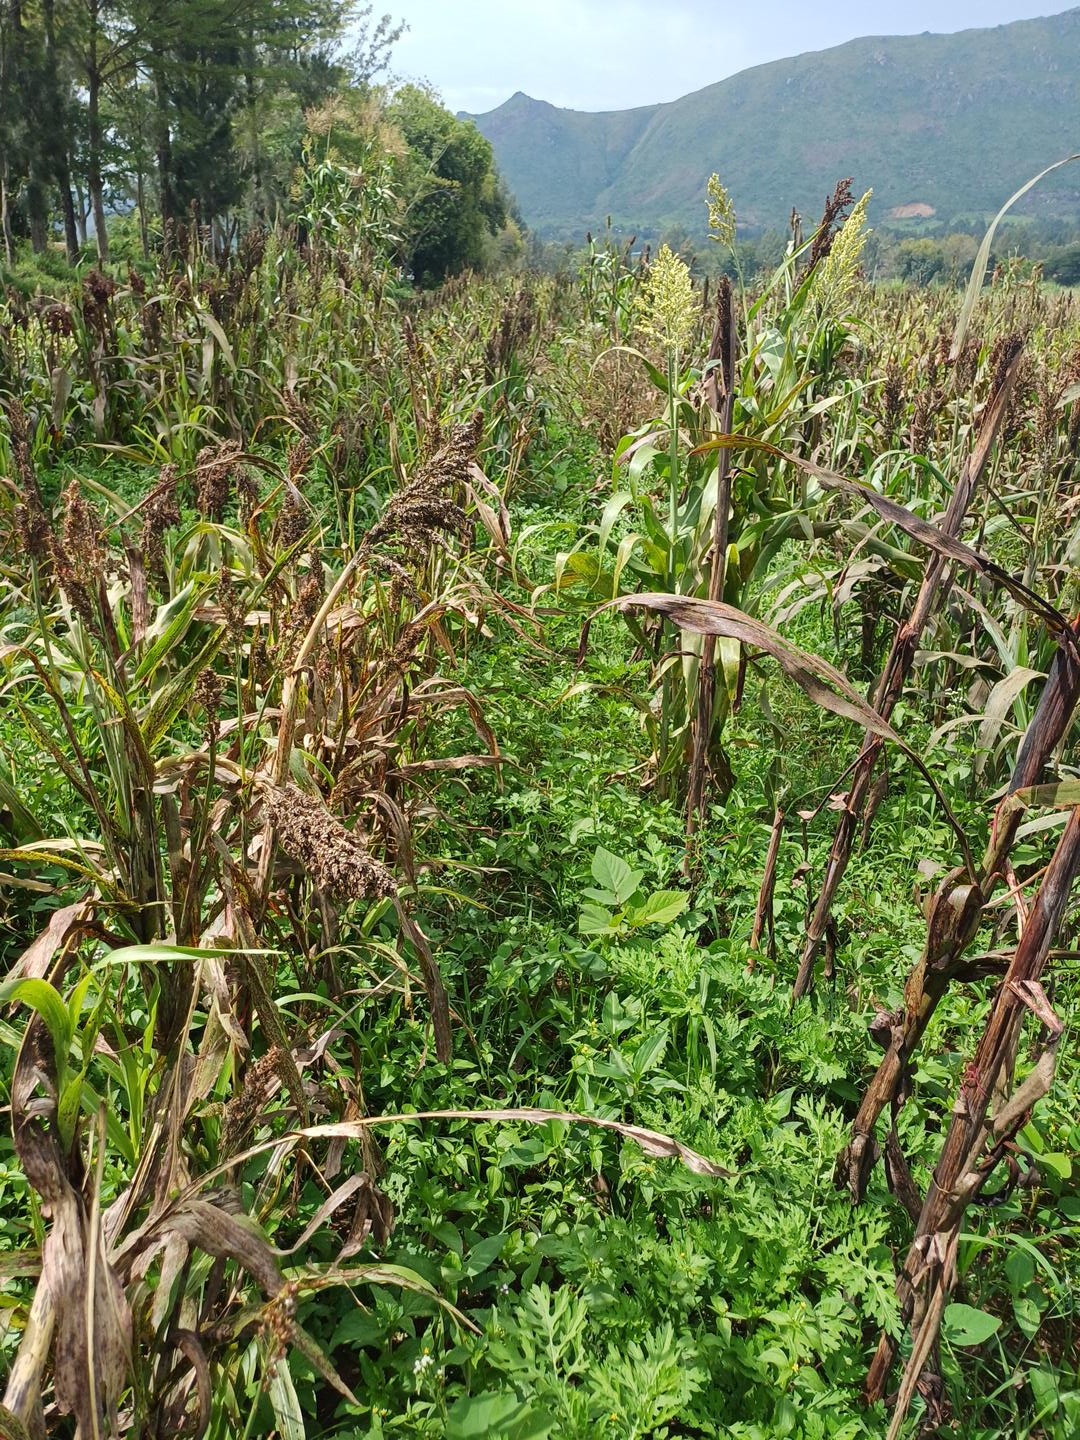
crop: sorghum
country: Kenya
